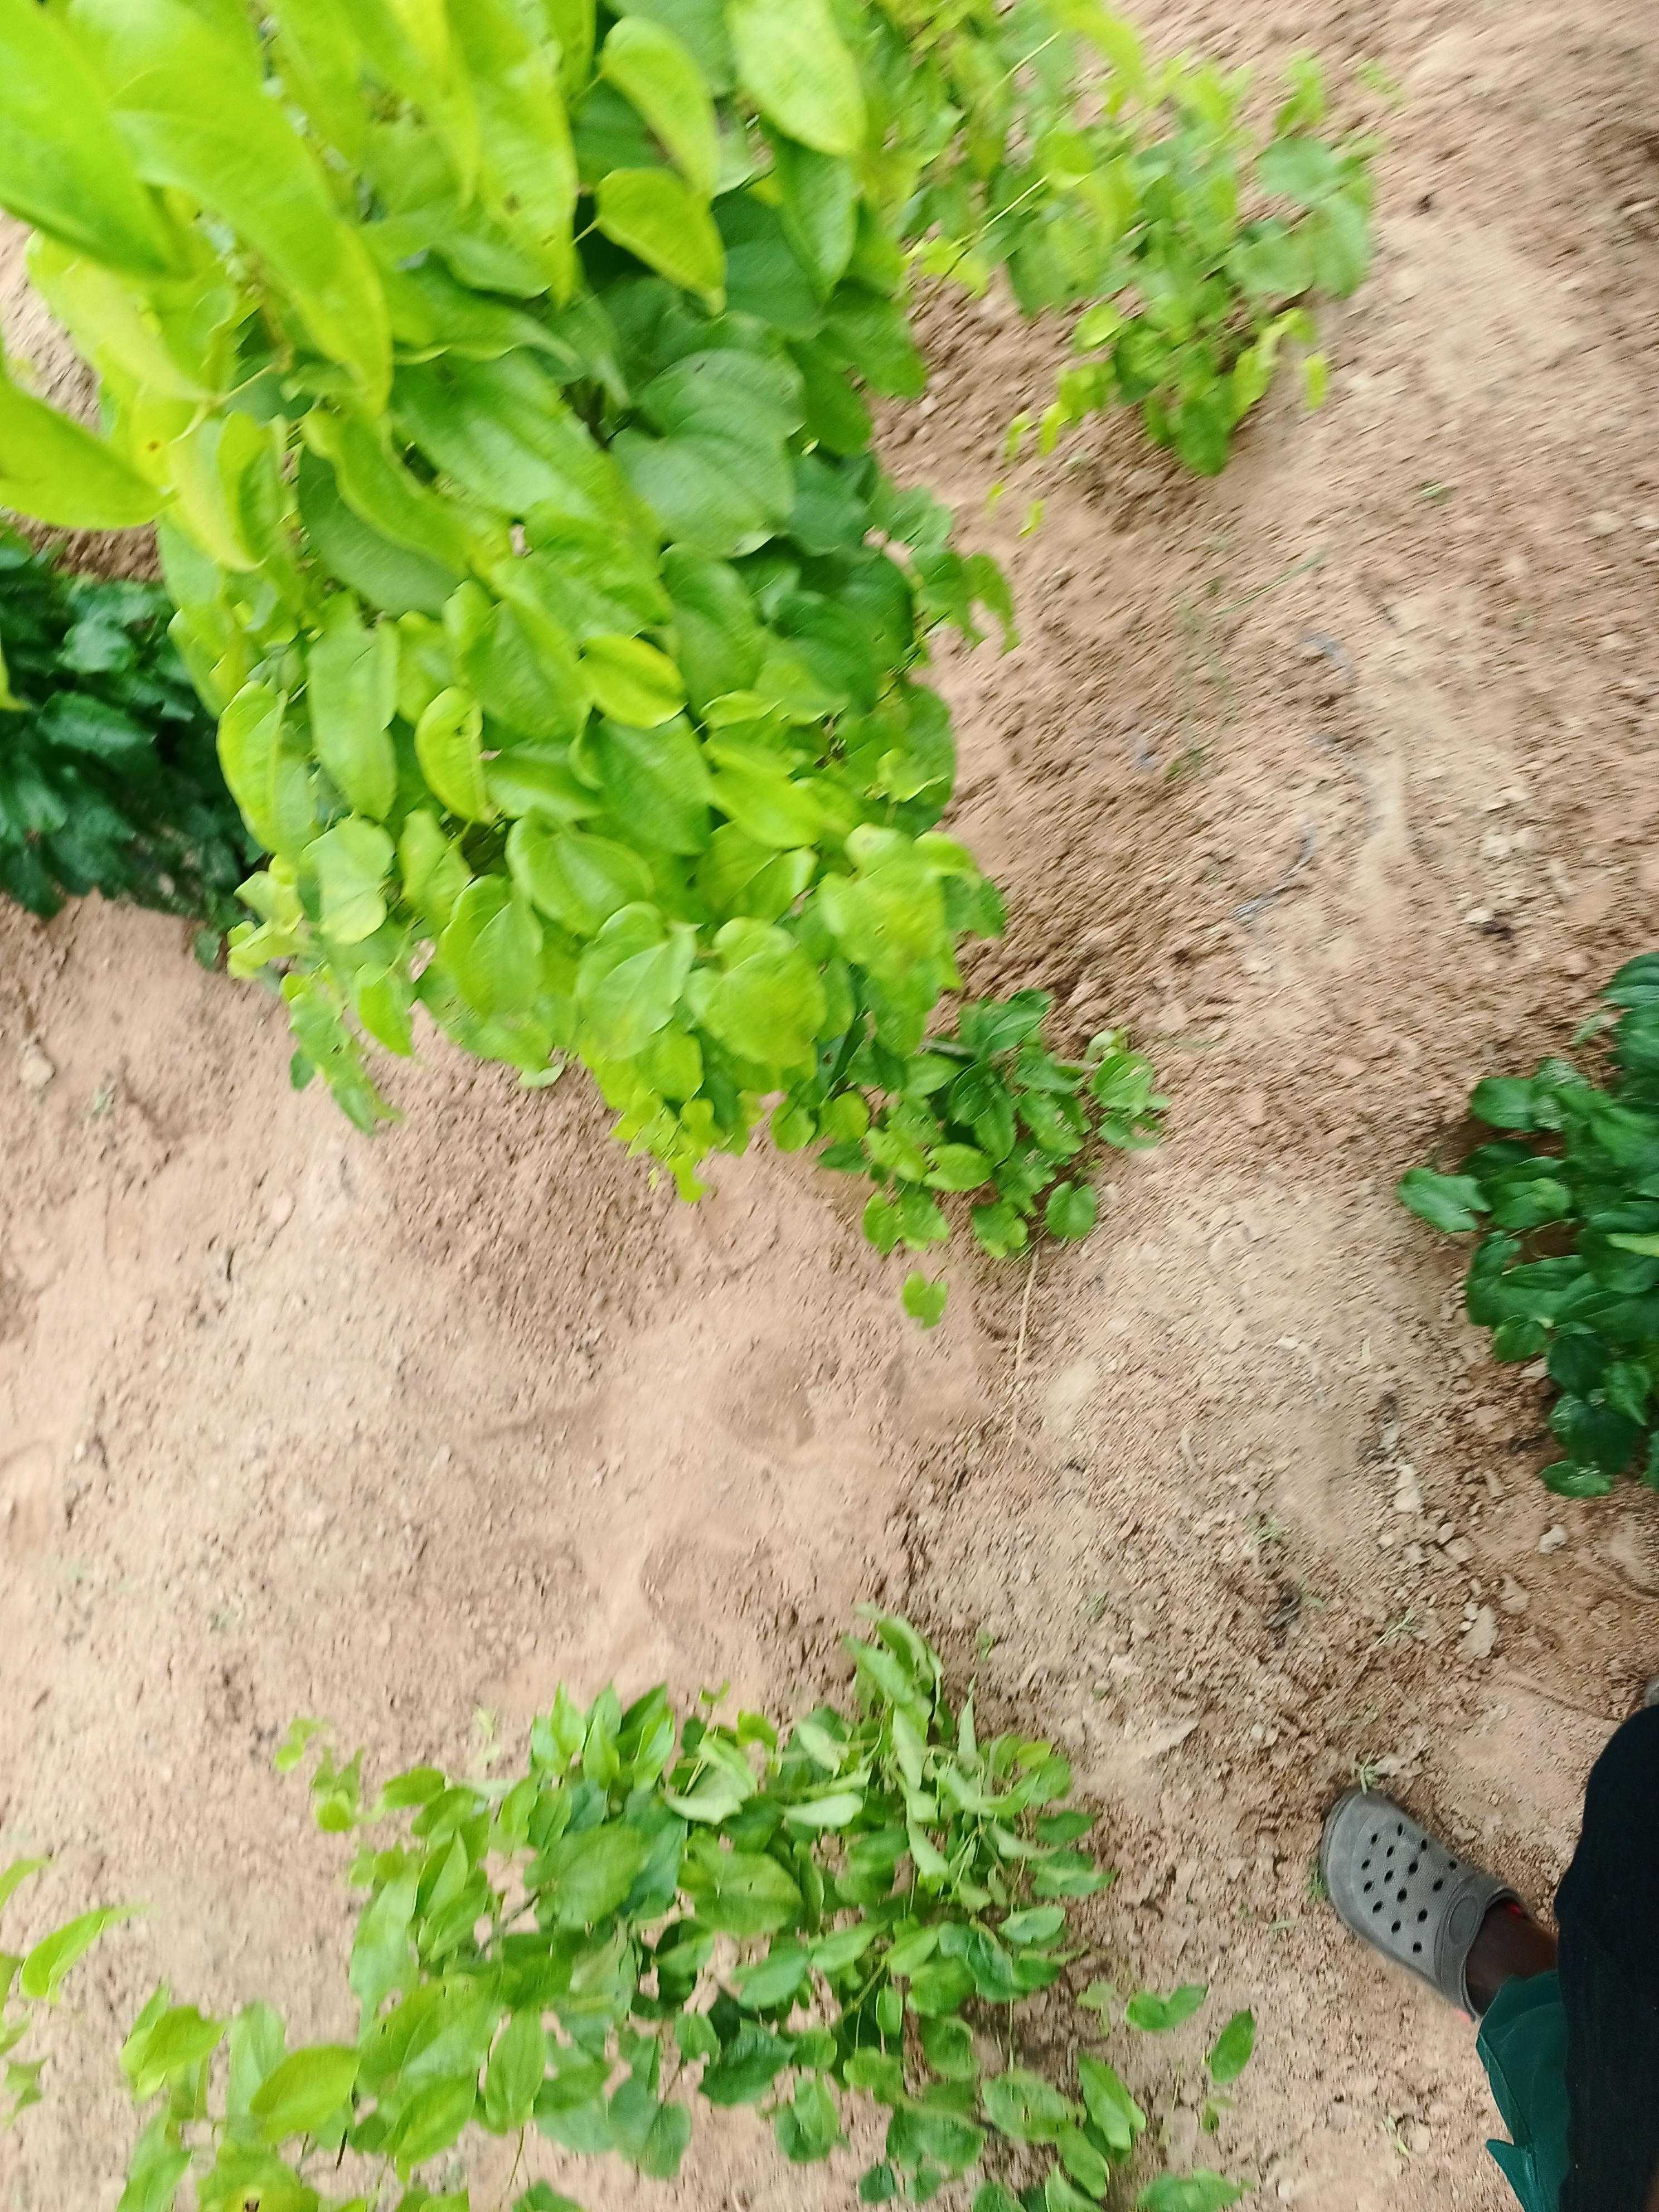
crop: yam
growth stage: vegetative
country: Nigeria
